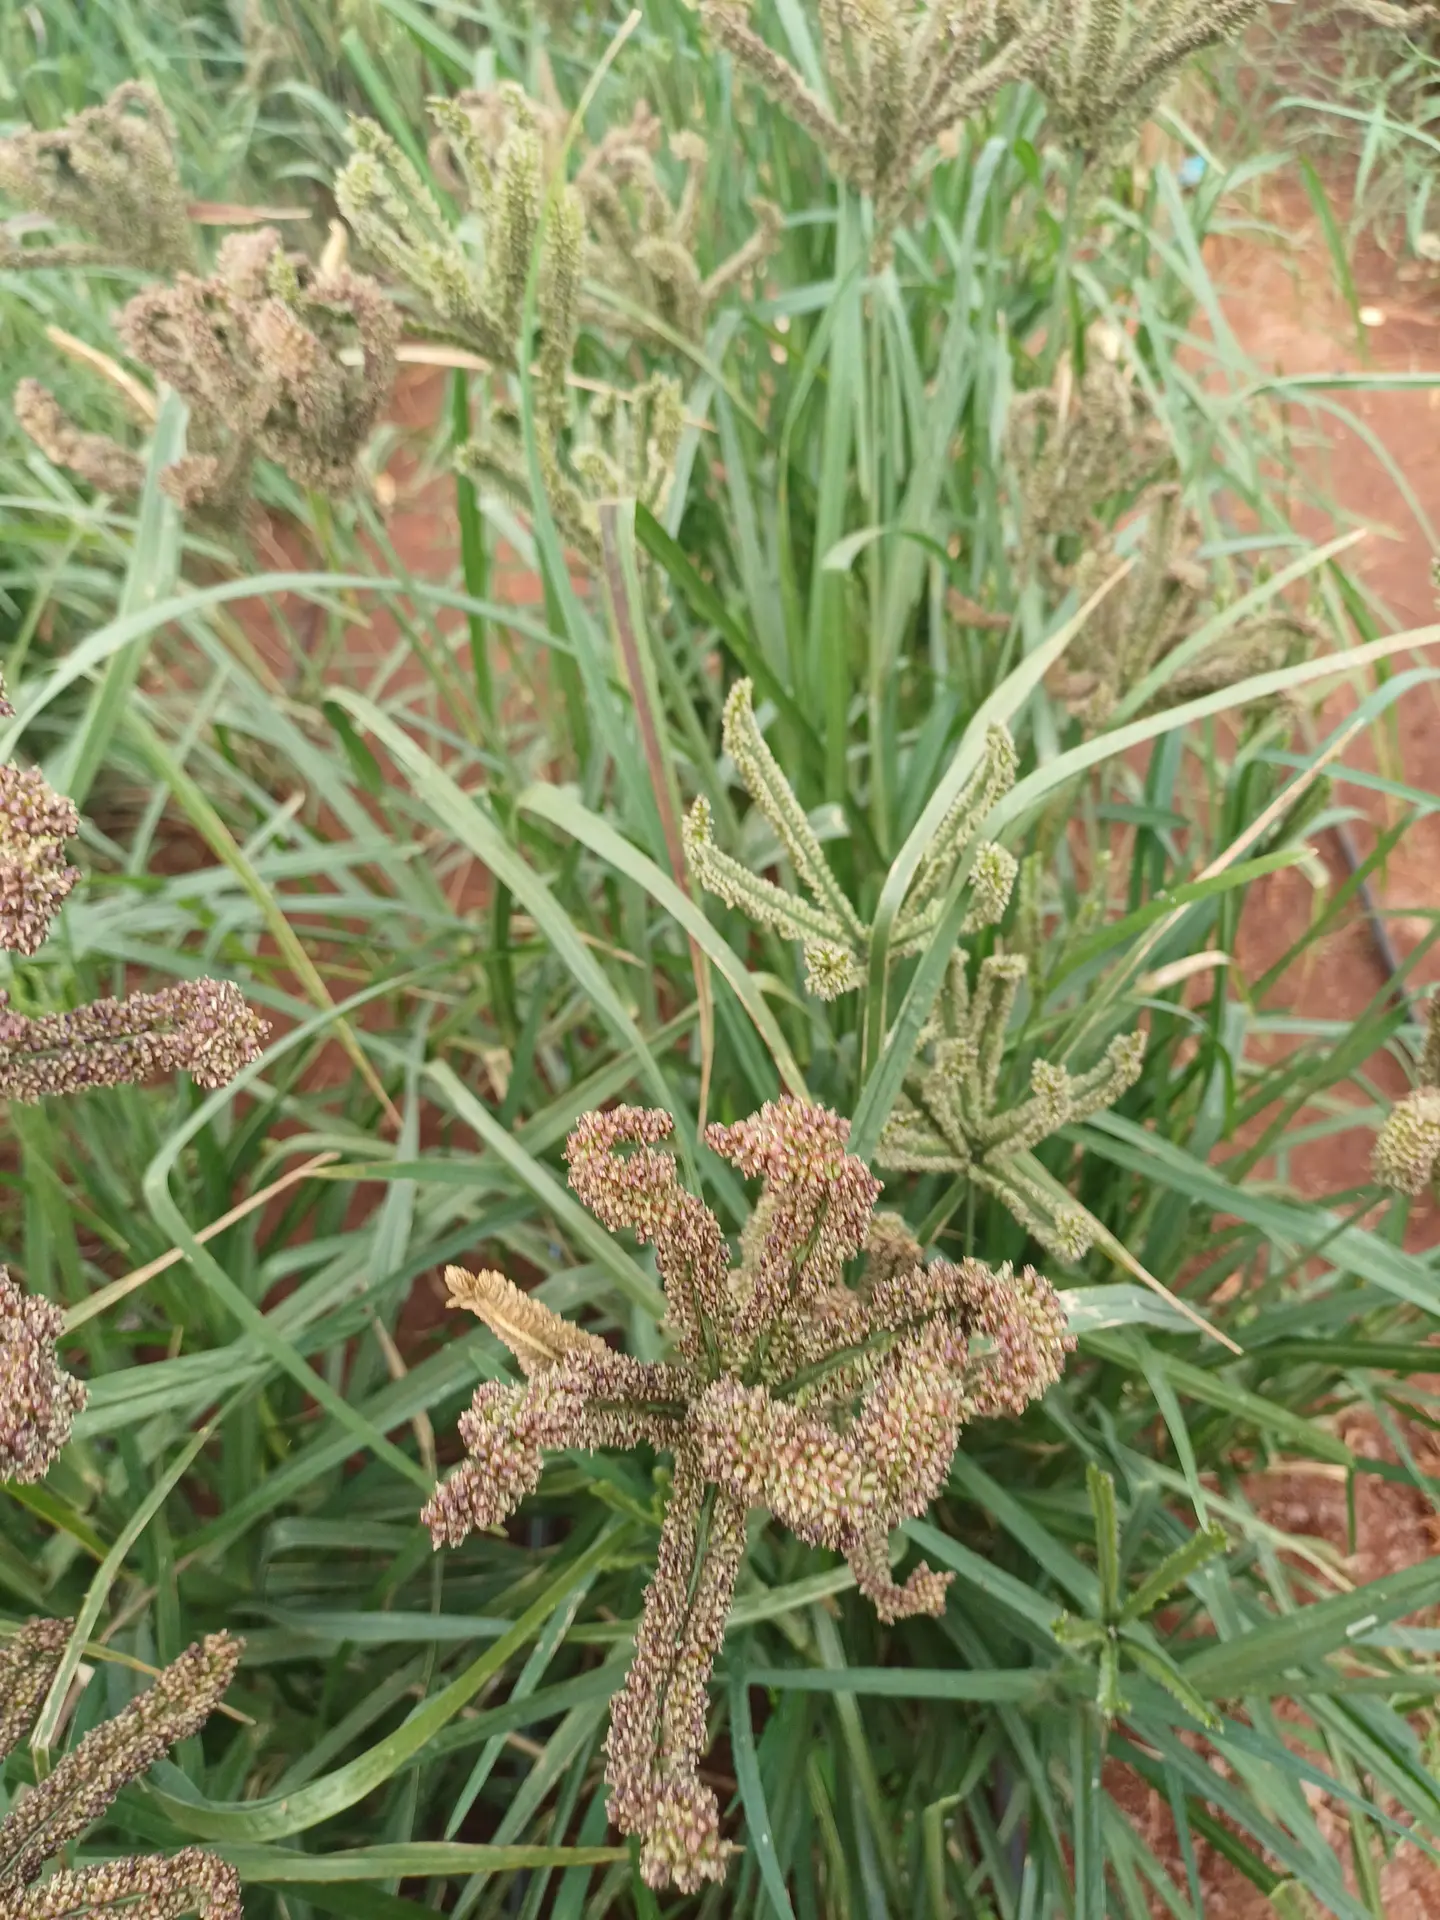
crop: finger millet
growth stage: filling grain
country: Kenya
